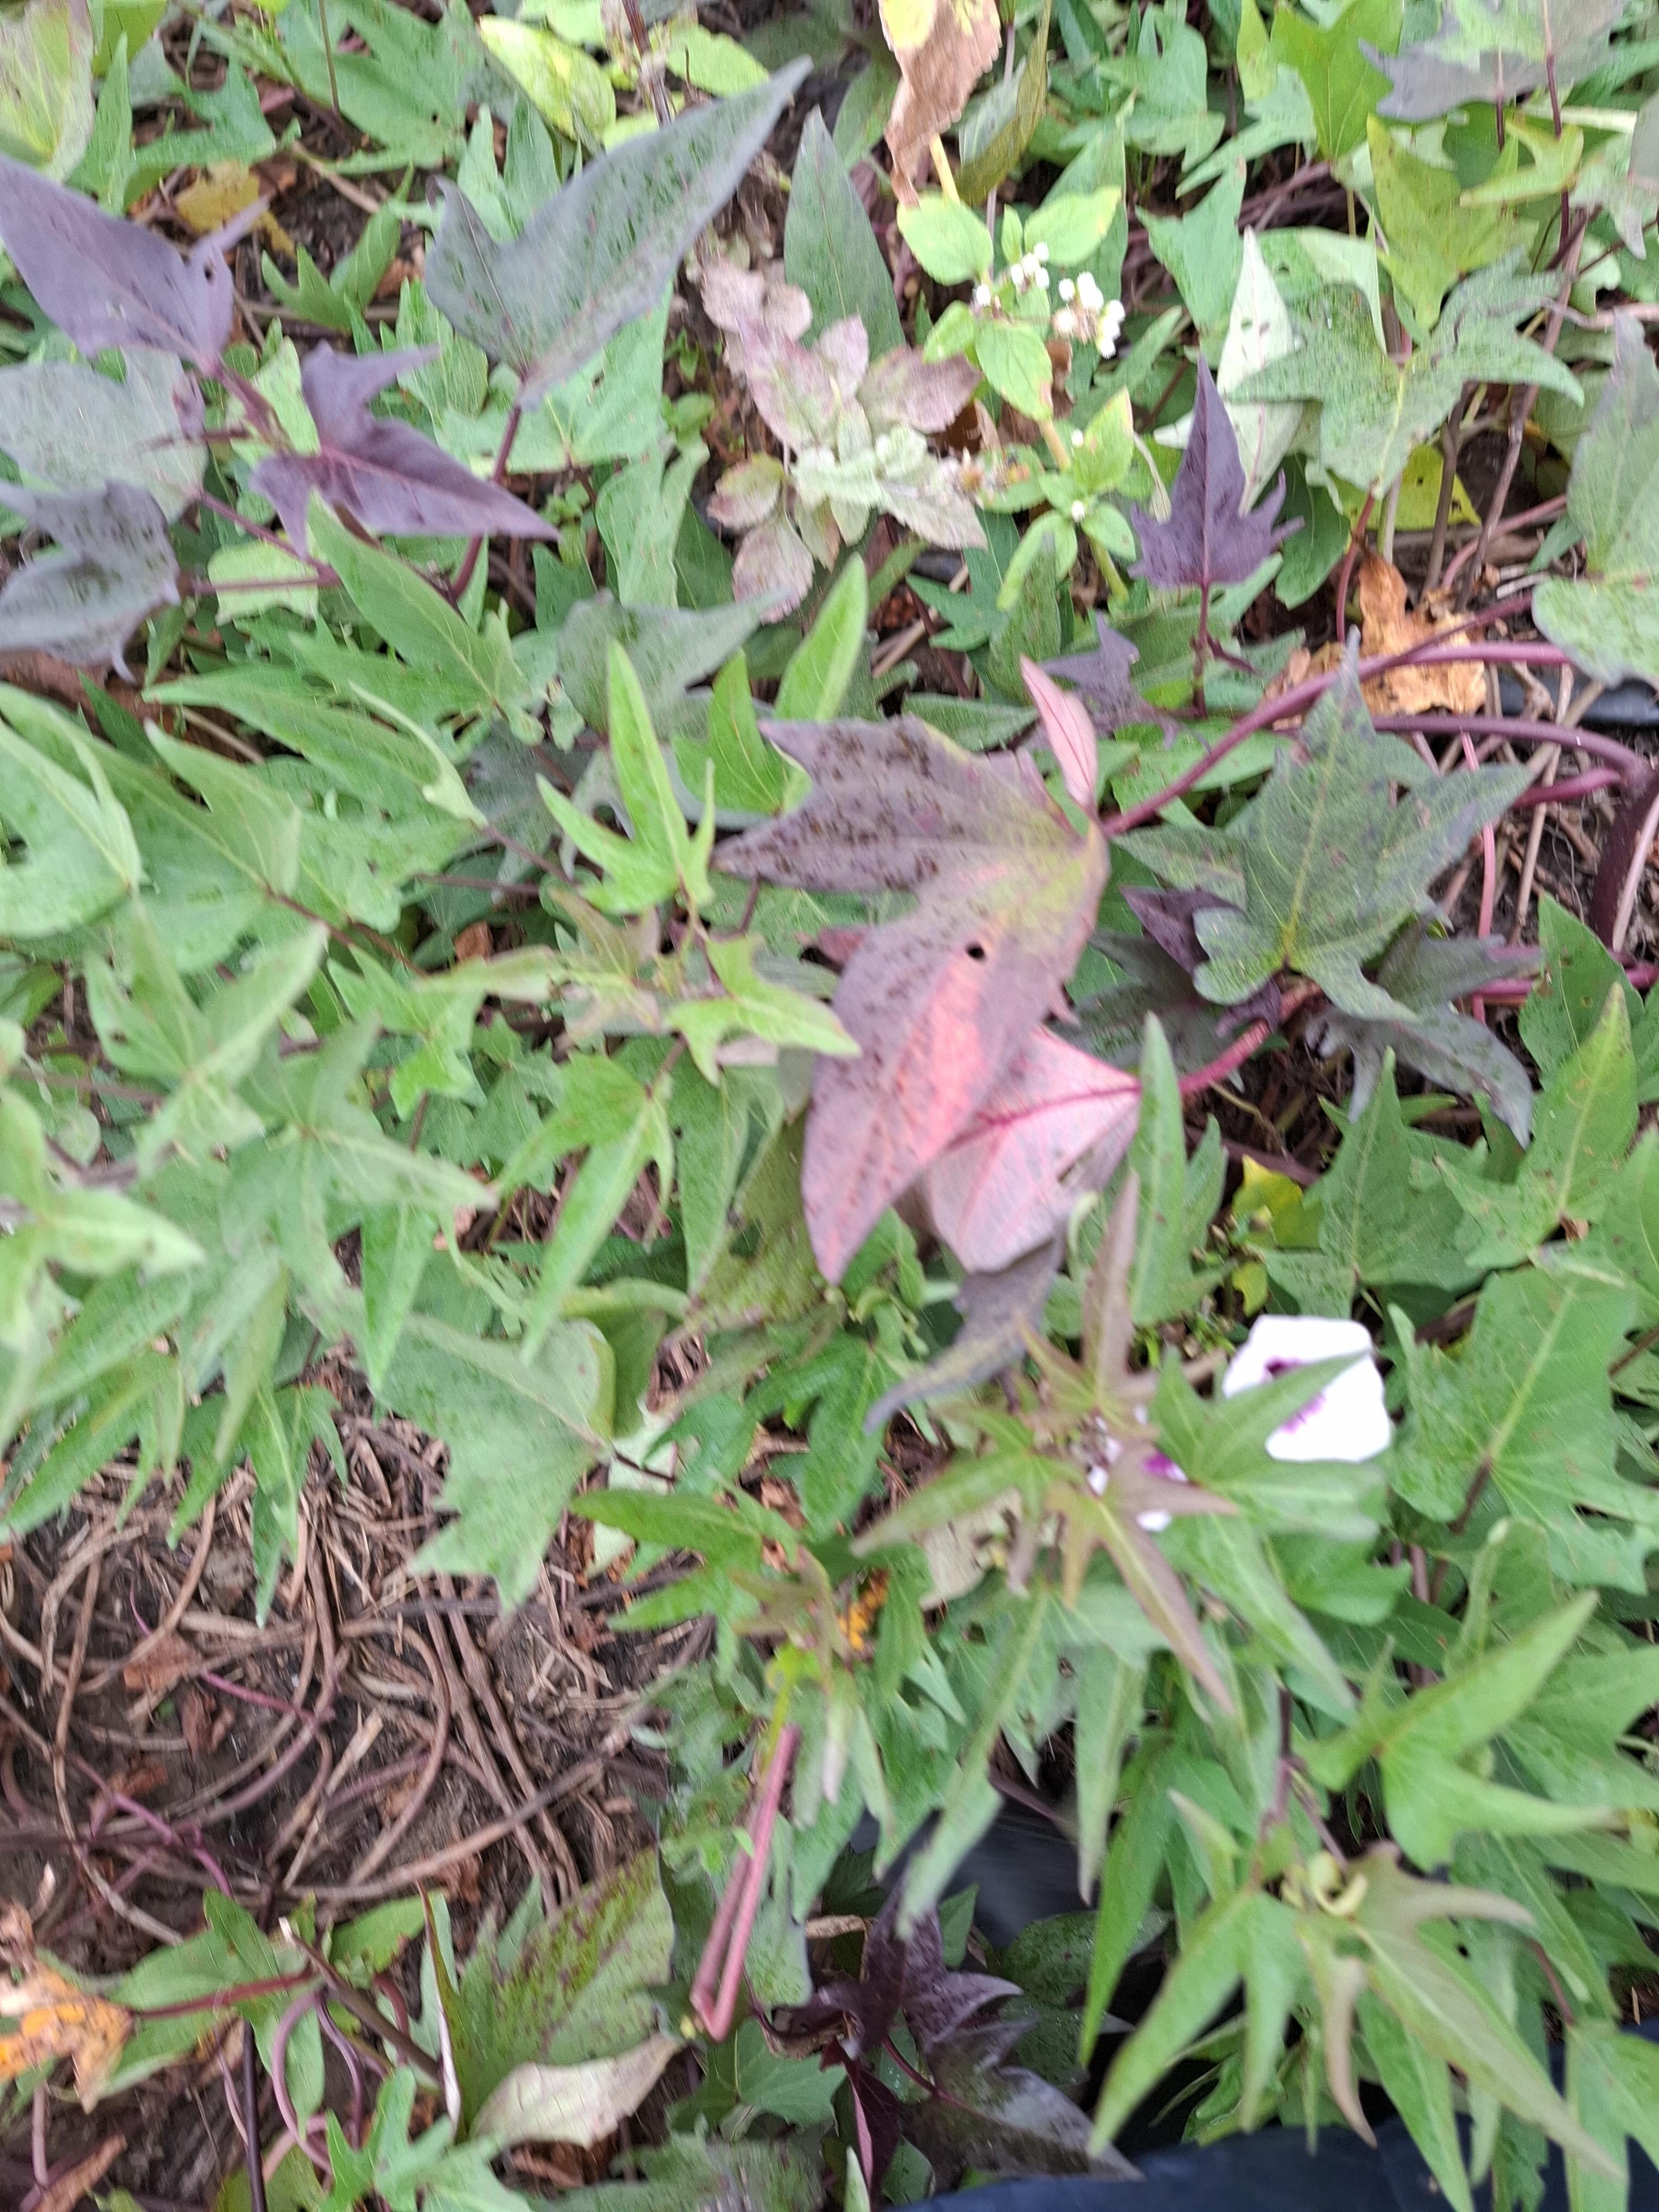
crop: sweet potato
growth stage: flowering
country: Tanzania
